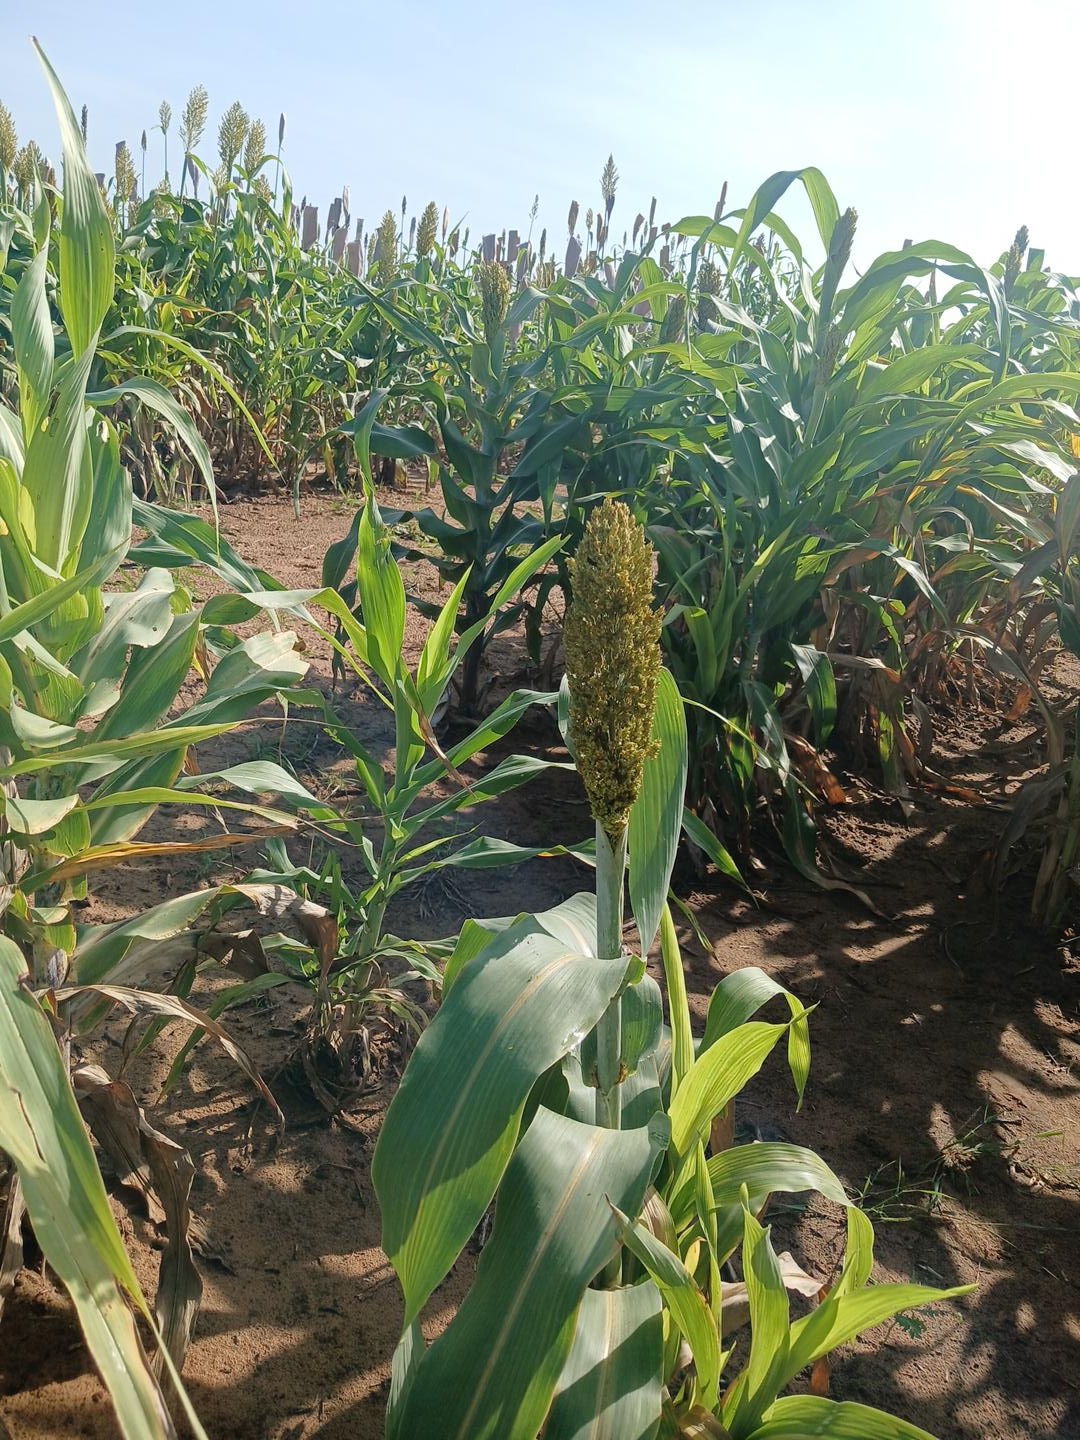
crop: sorghum
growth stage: filling grain
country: Senegal
